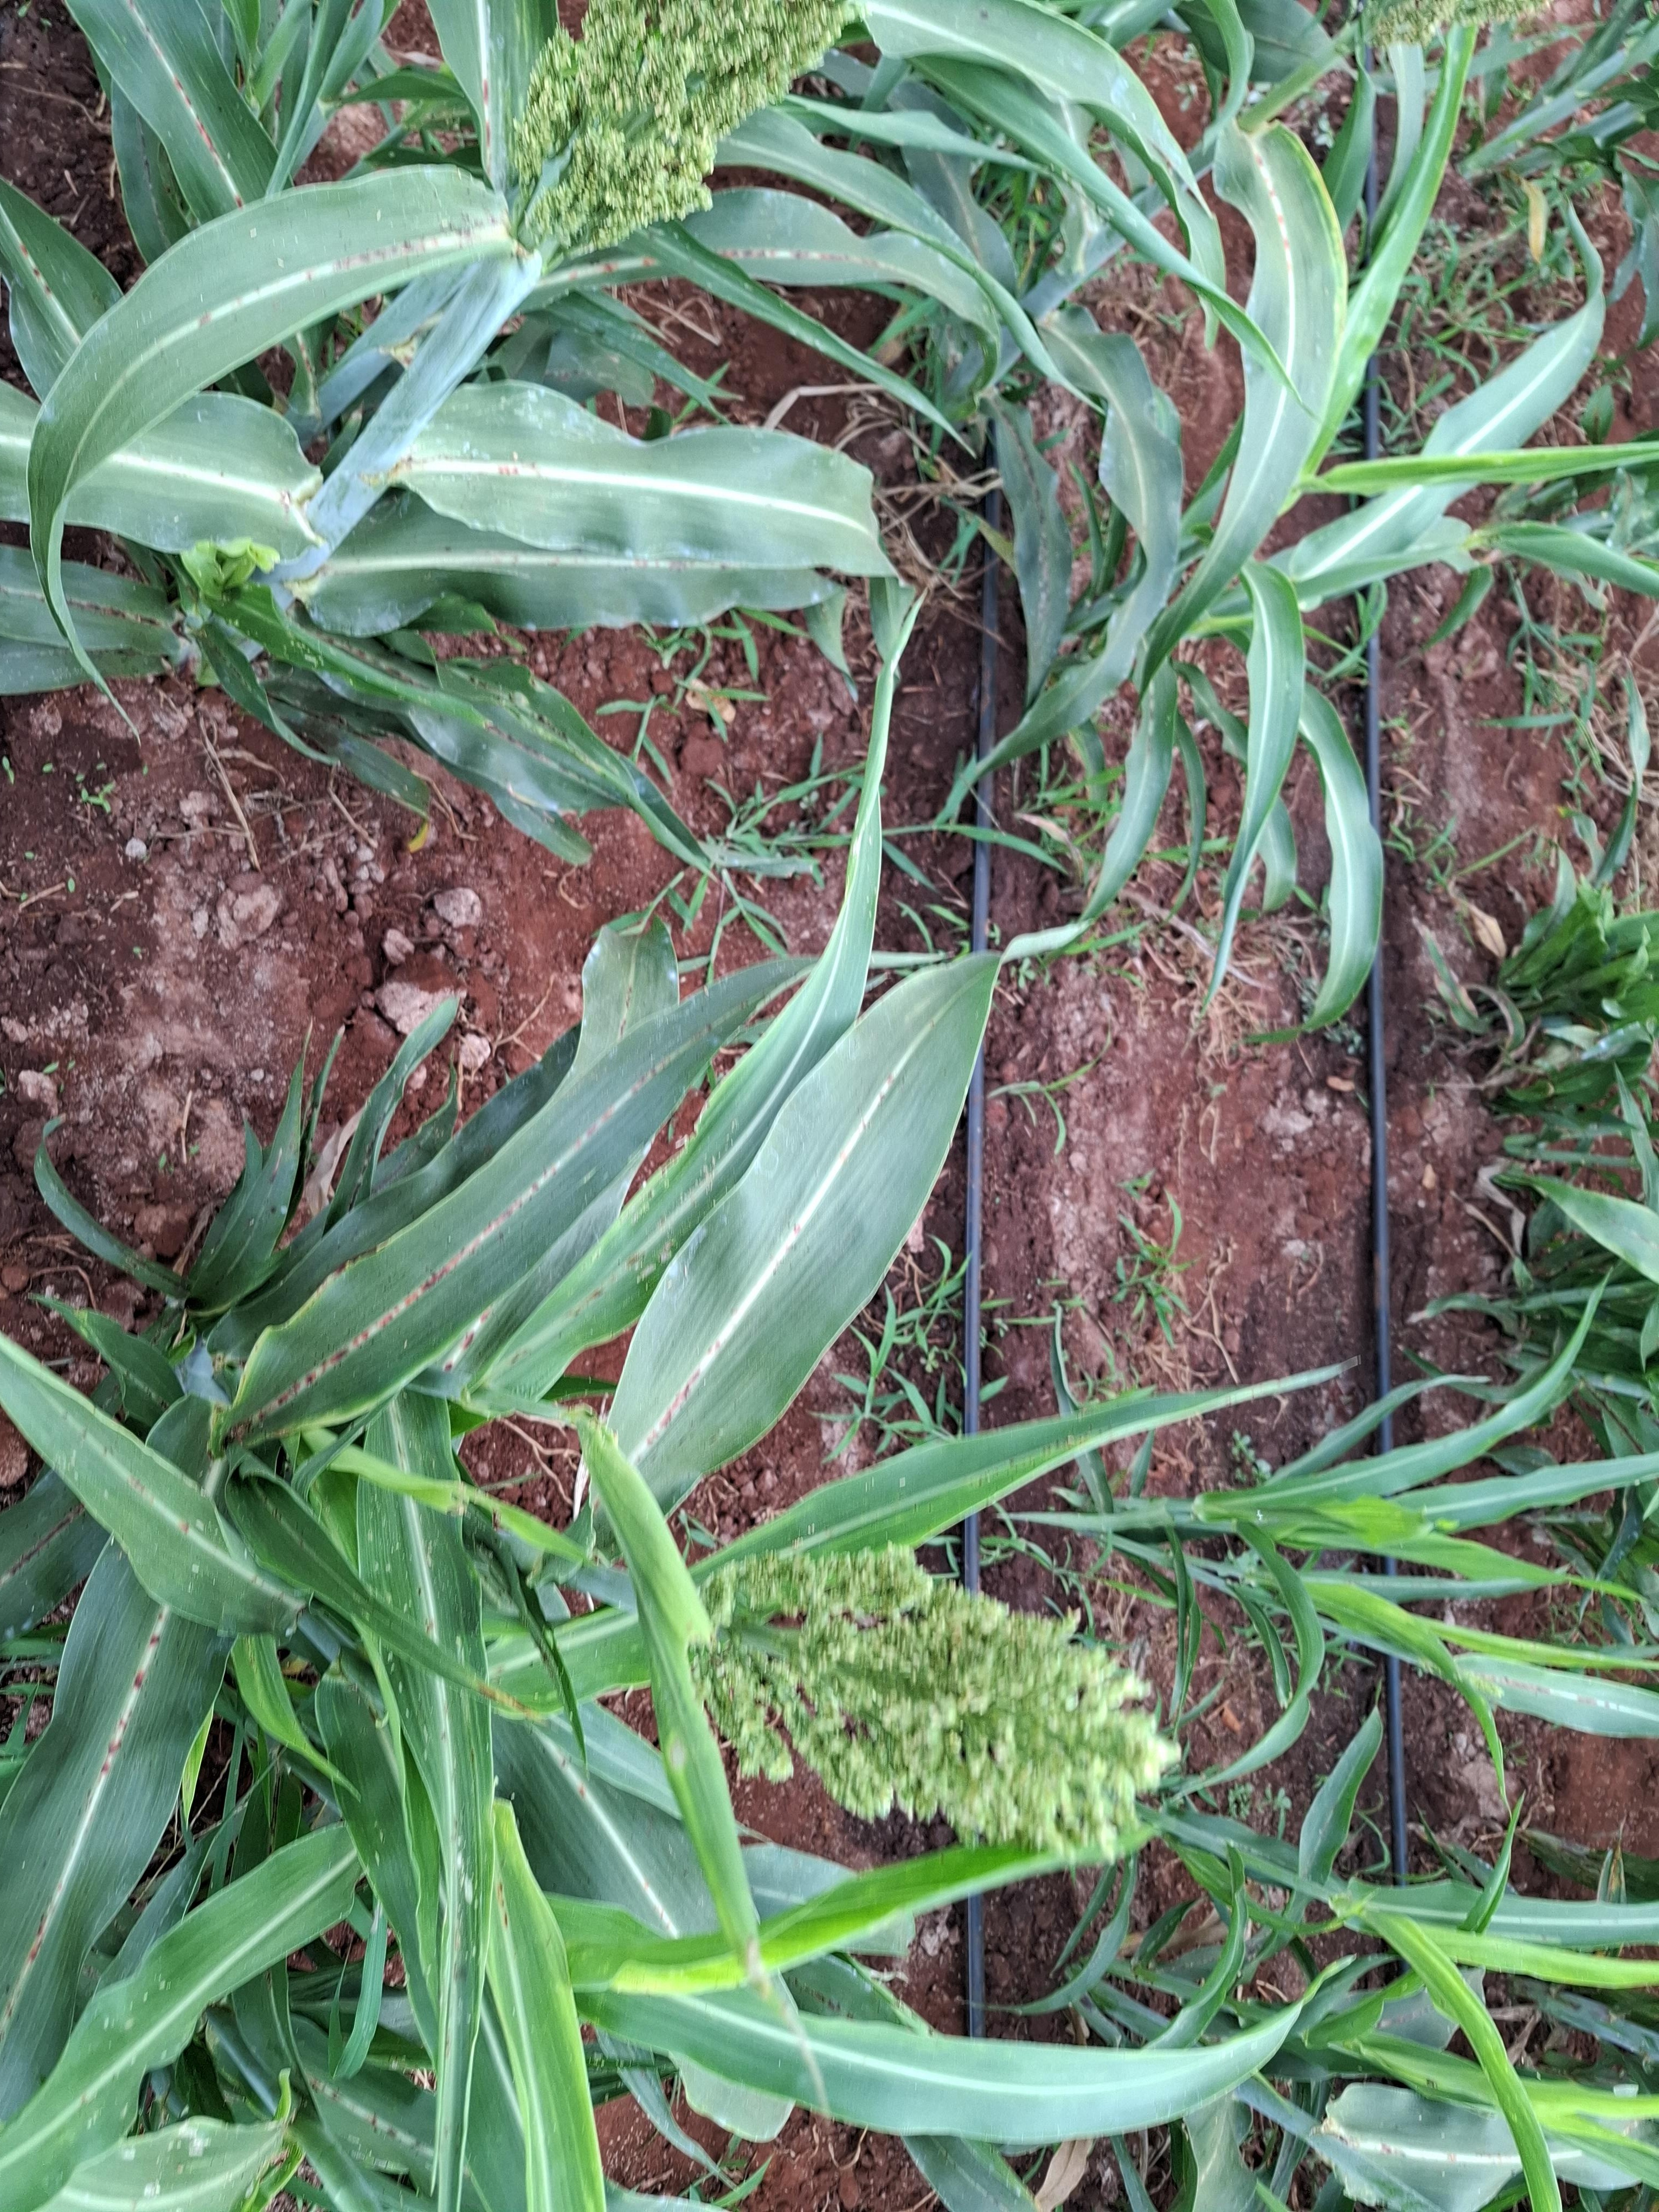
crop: sorghum
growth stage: flowering
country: Kenya
